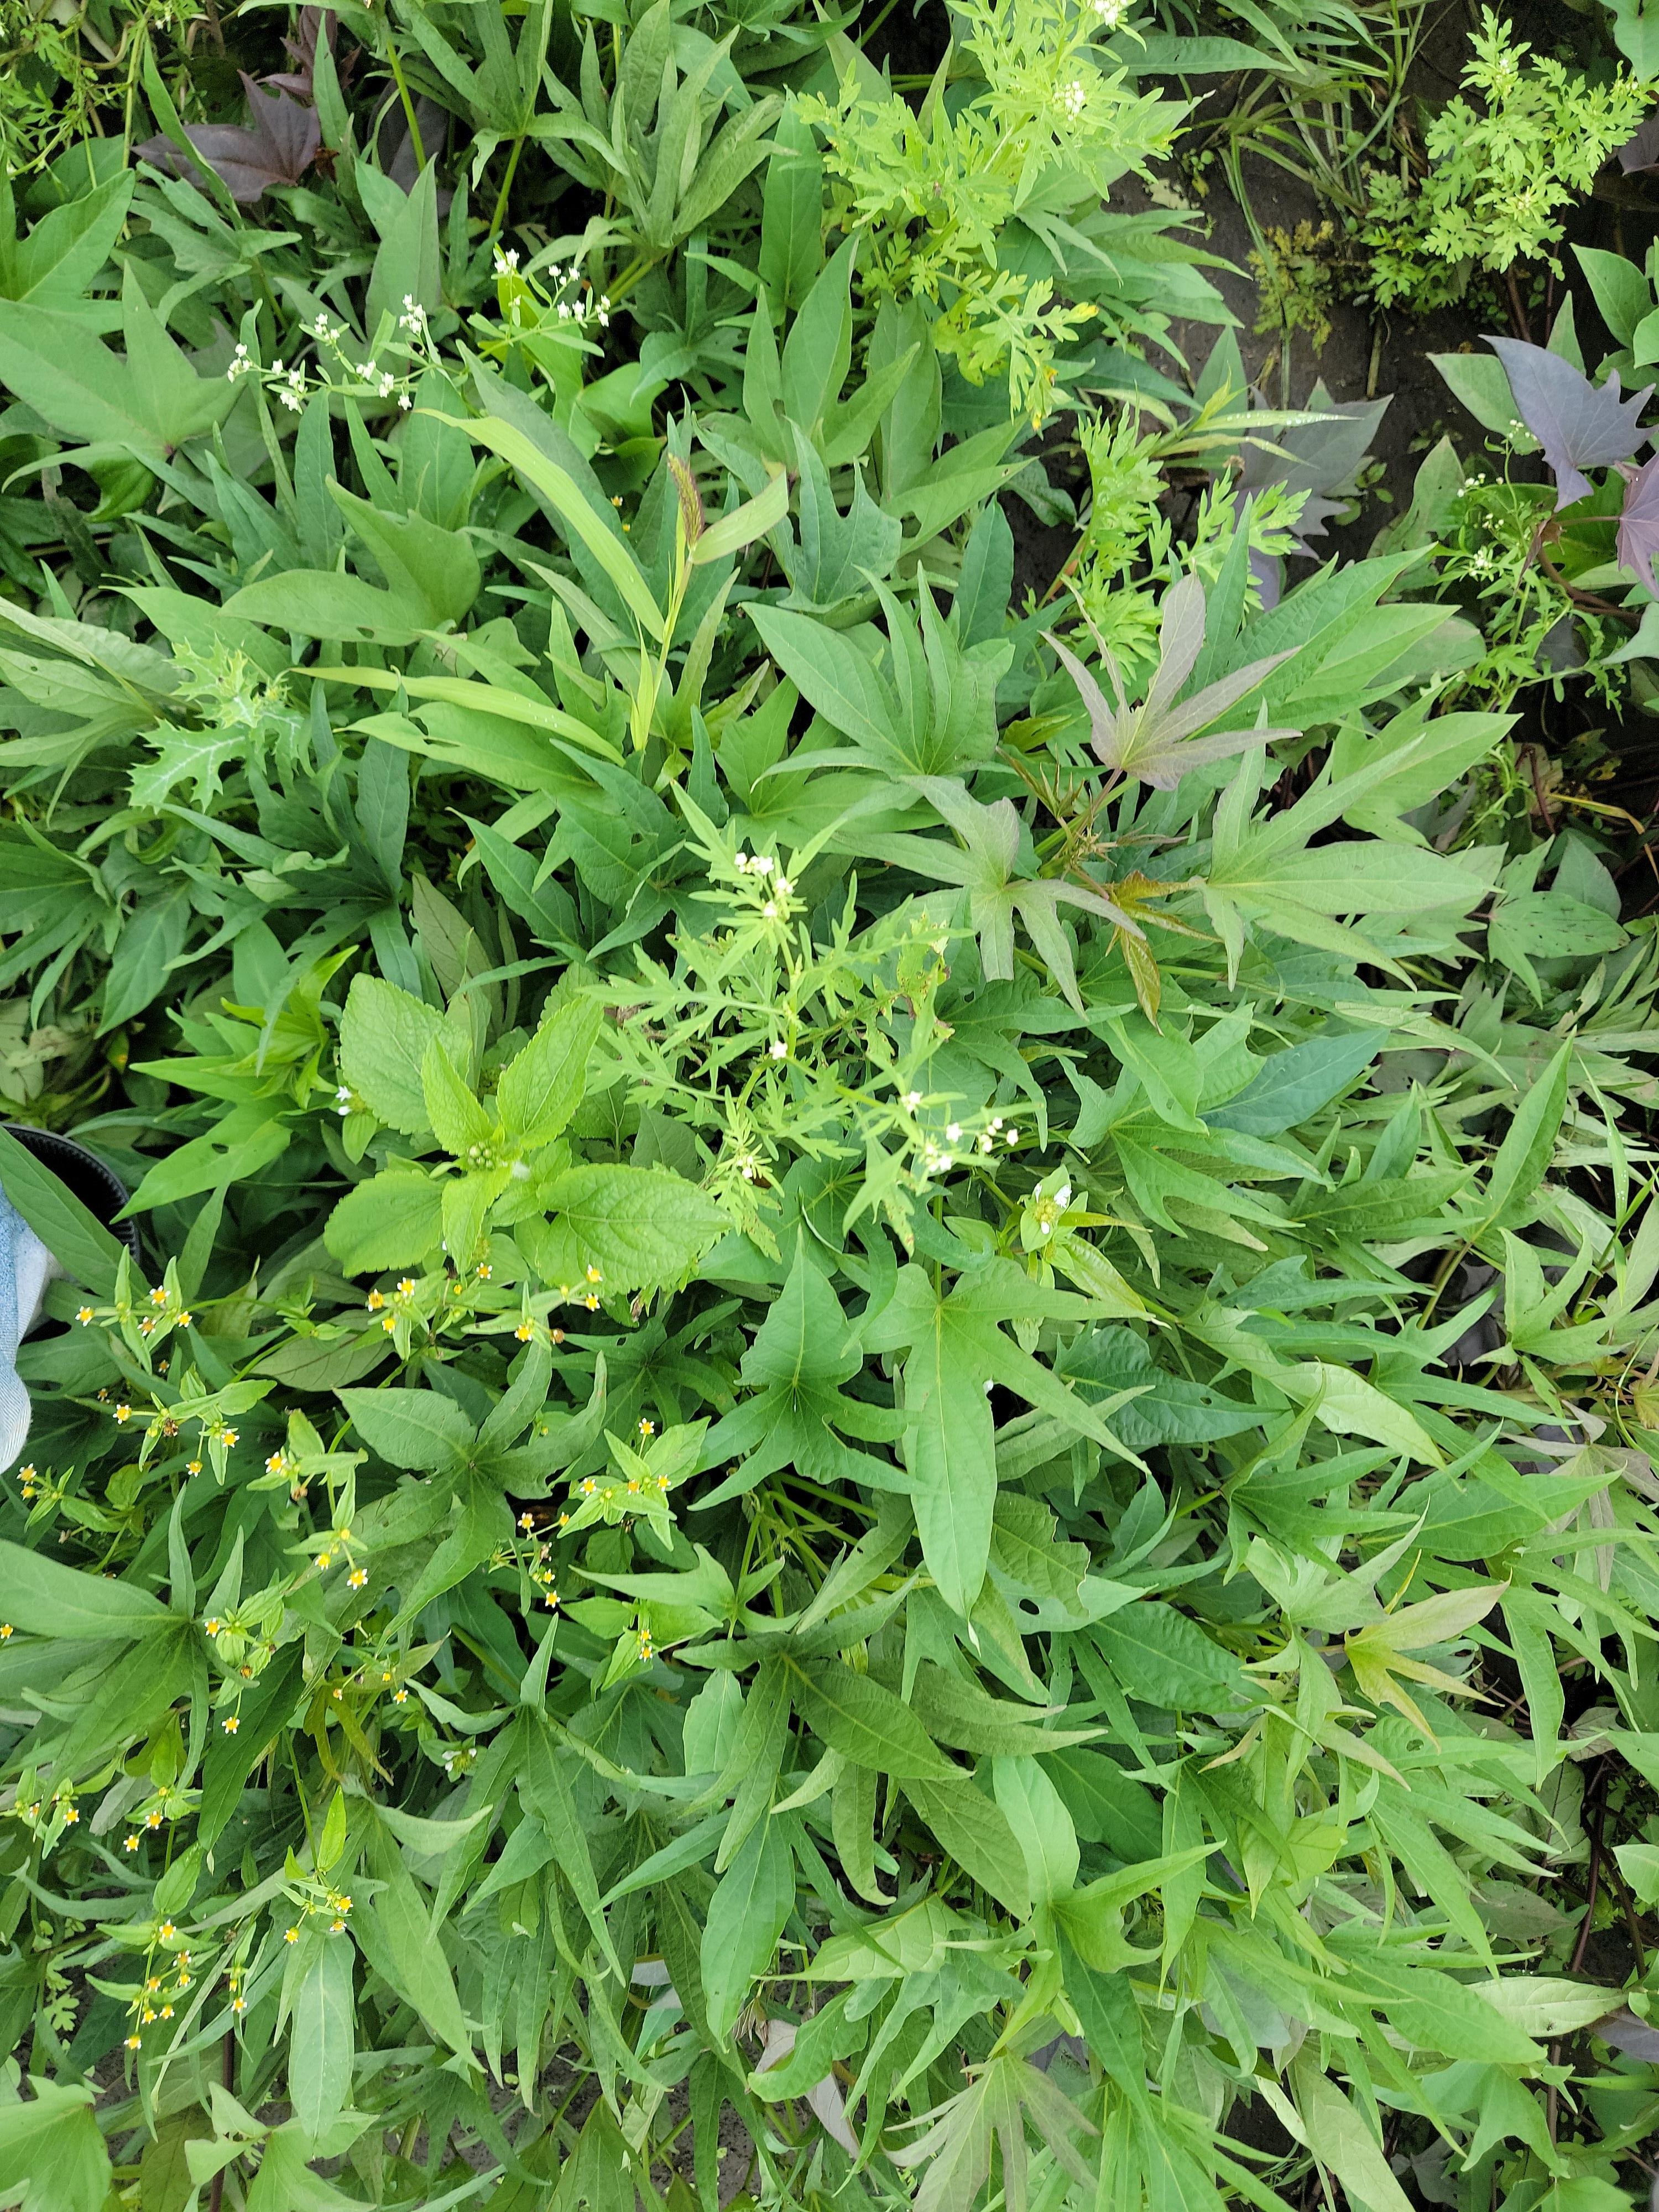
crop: sweet potato
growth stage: vegetative
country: Tanzania
